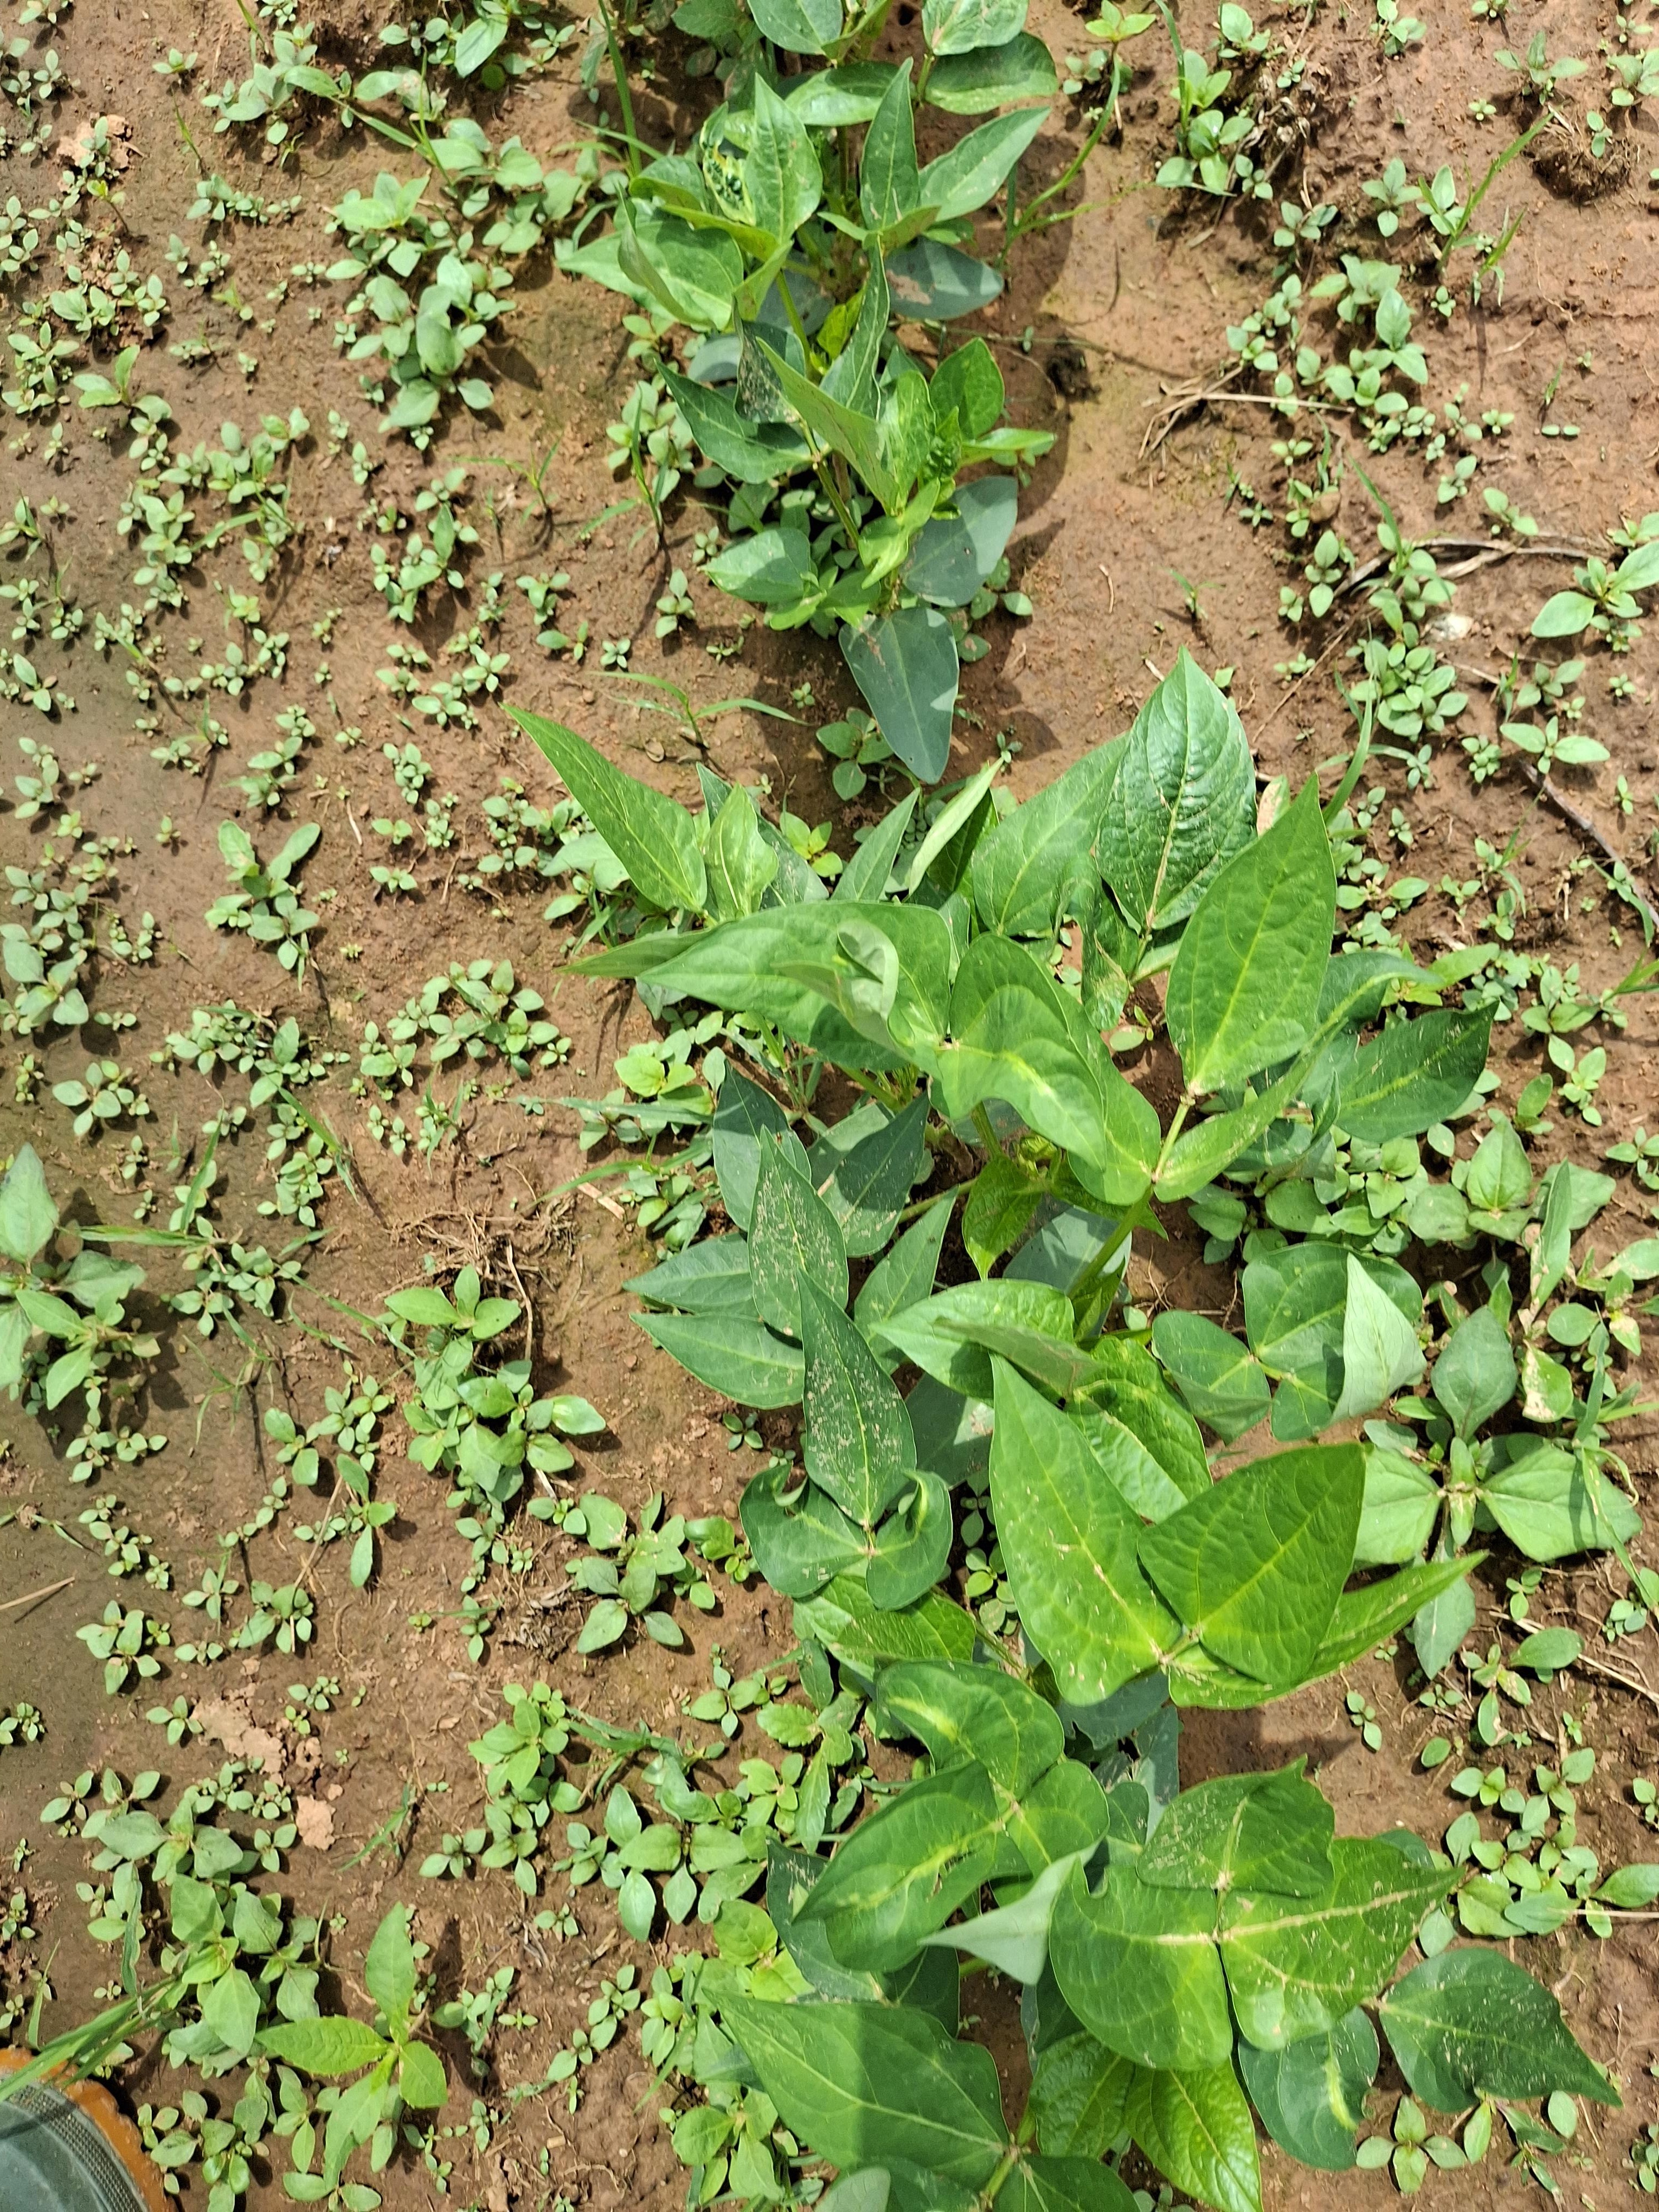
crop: cowpea
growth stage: sprouting emergence
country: Nigeria
